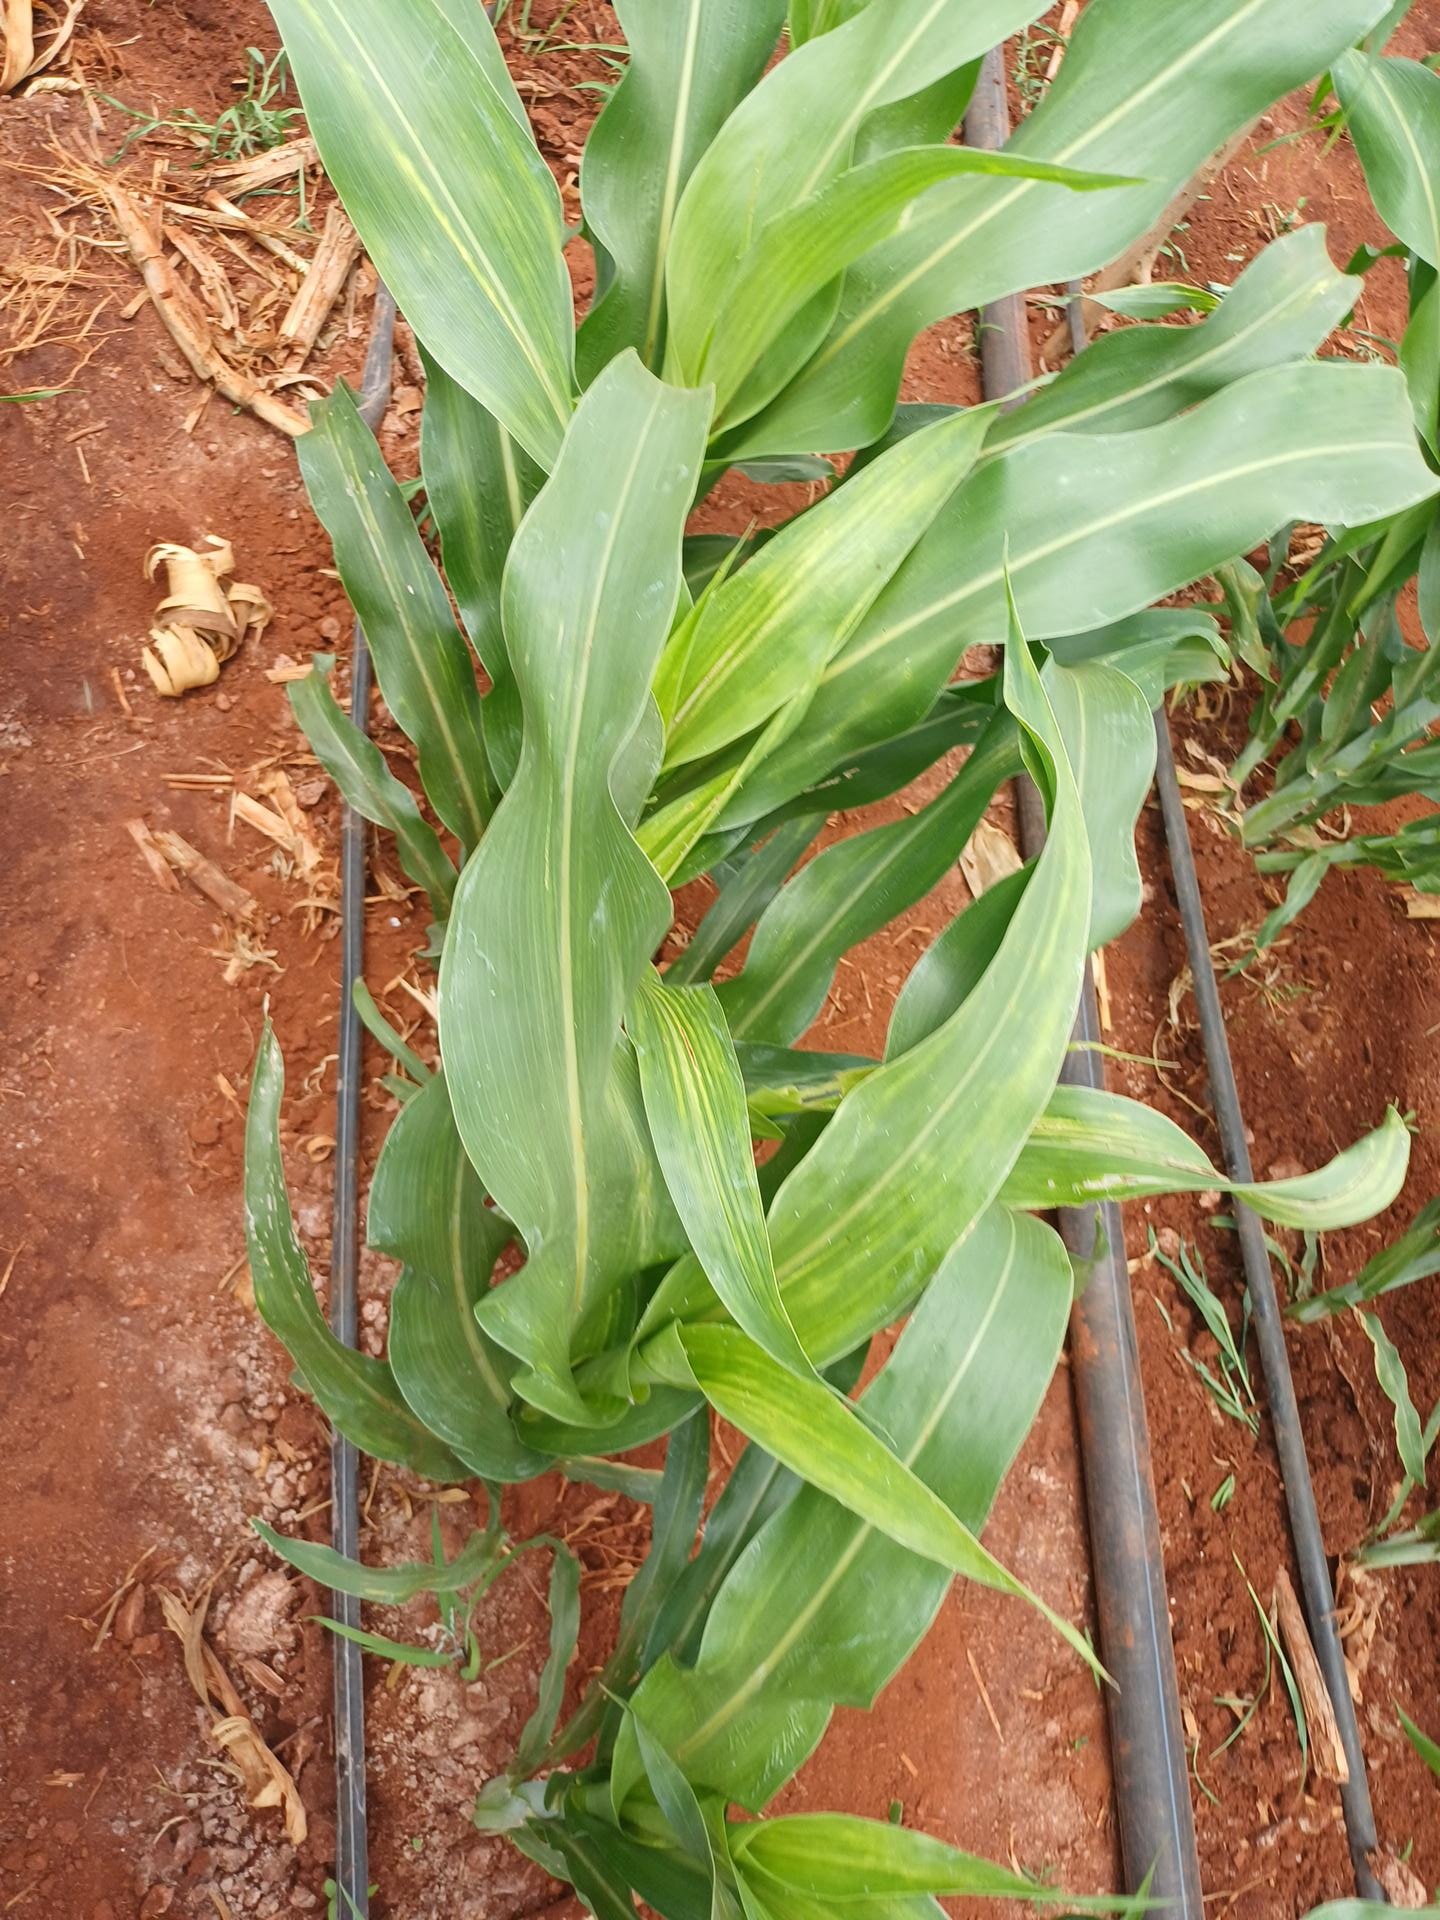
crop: sorghum
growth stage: vegetative
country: Kenya
